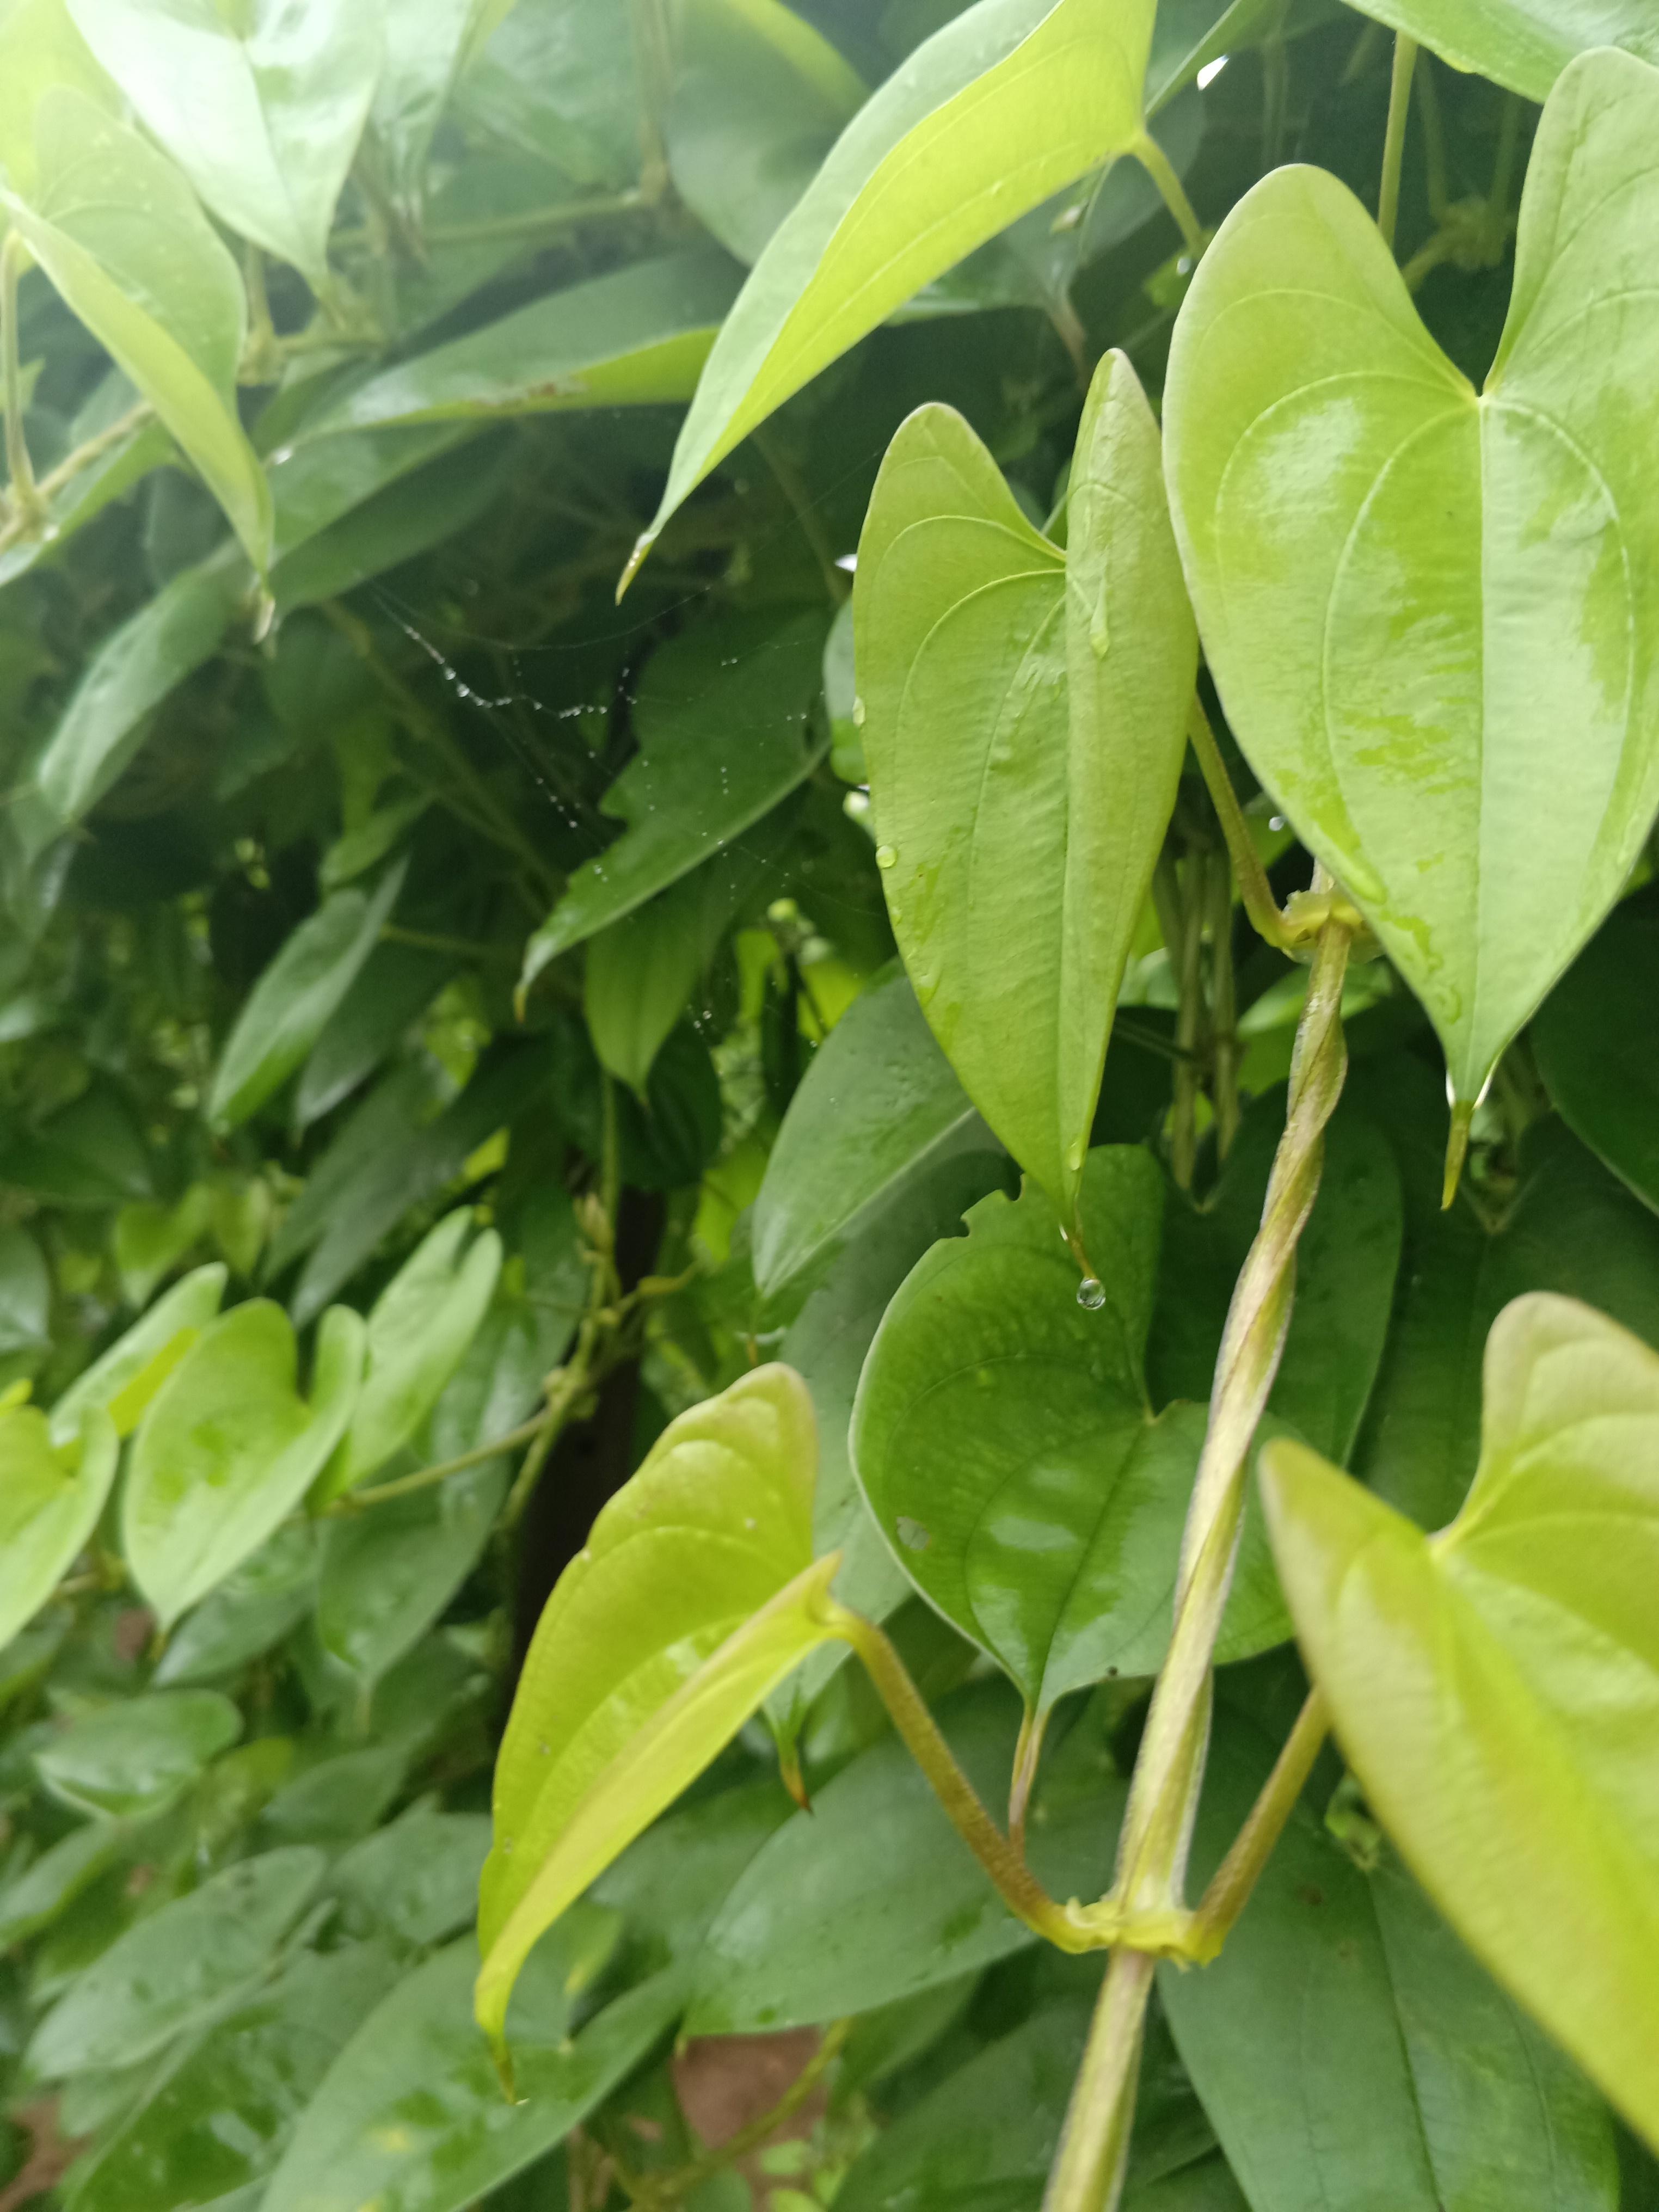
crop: yam
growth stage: vegetative
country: Nigeria
